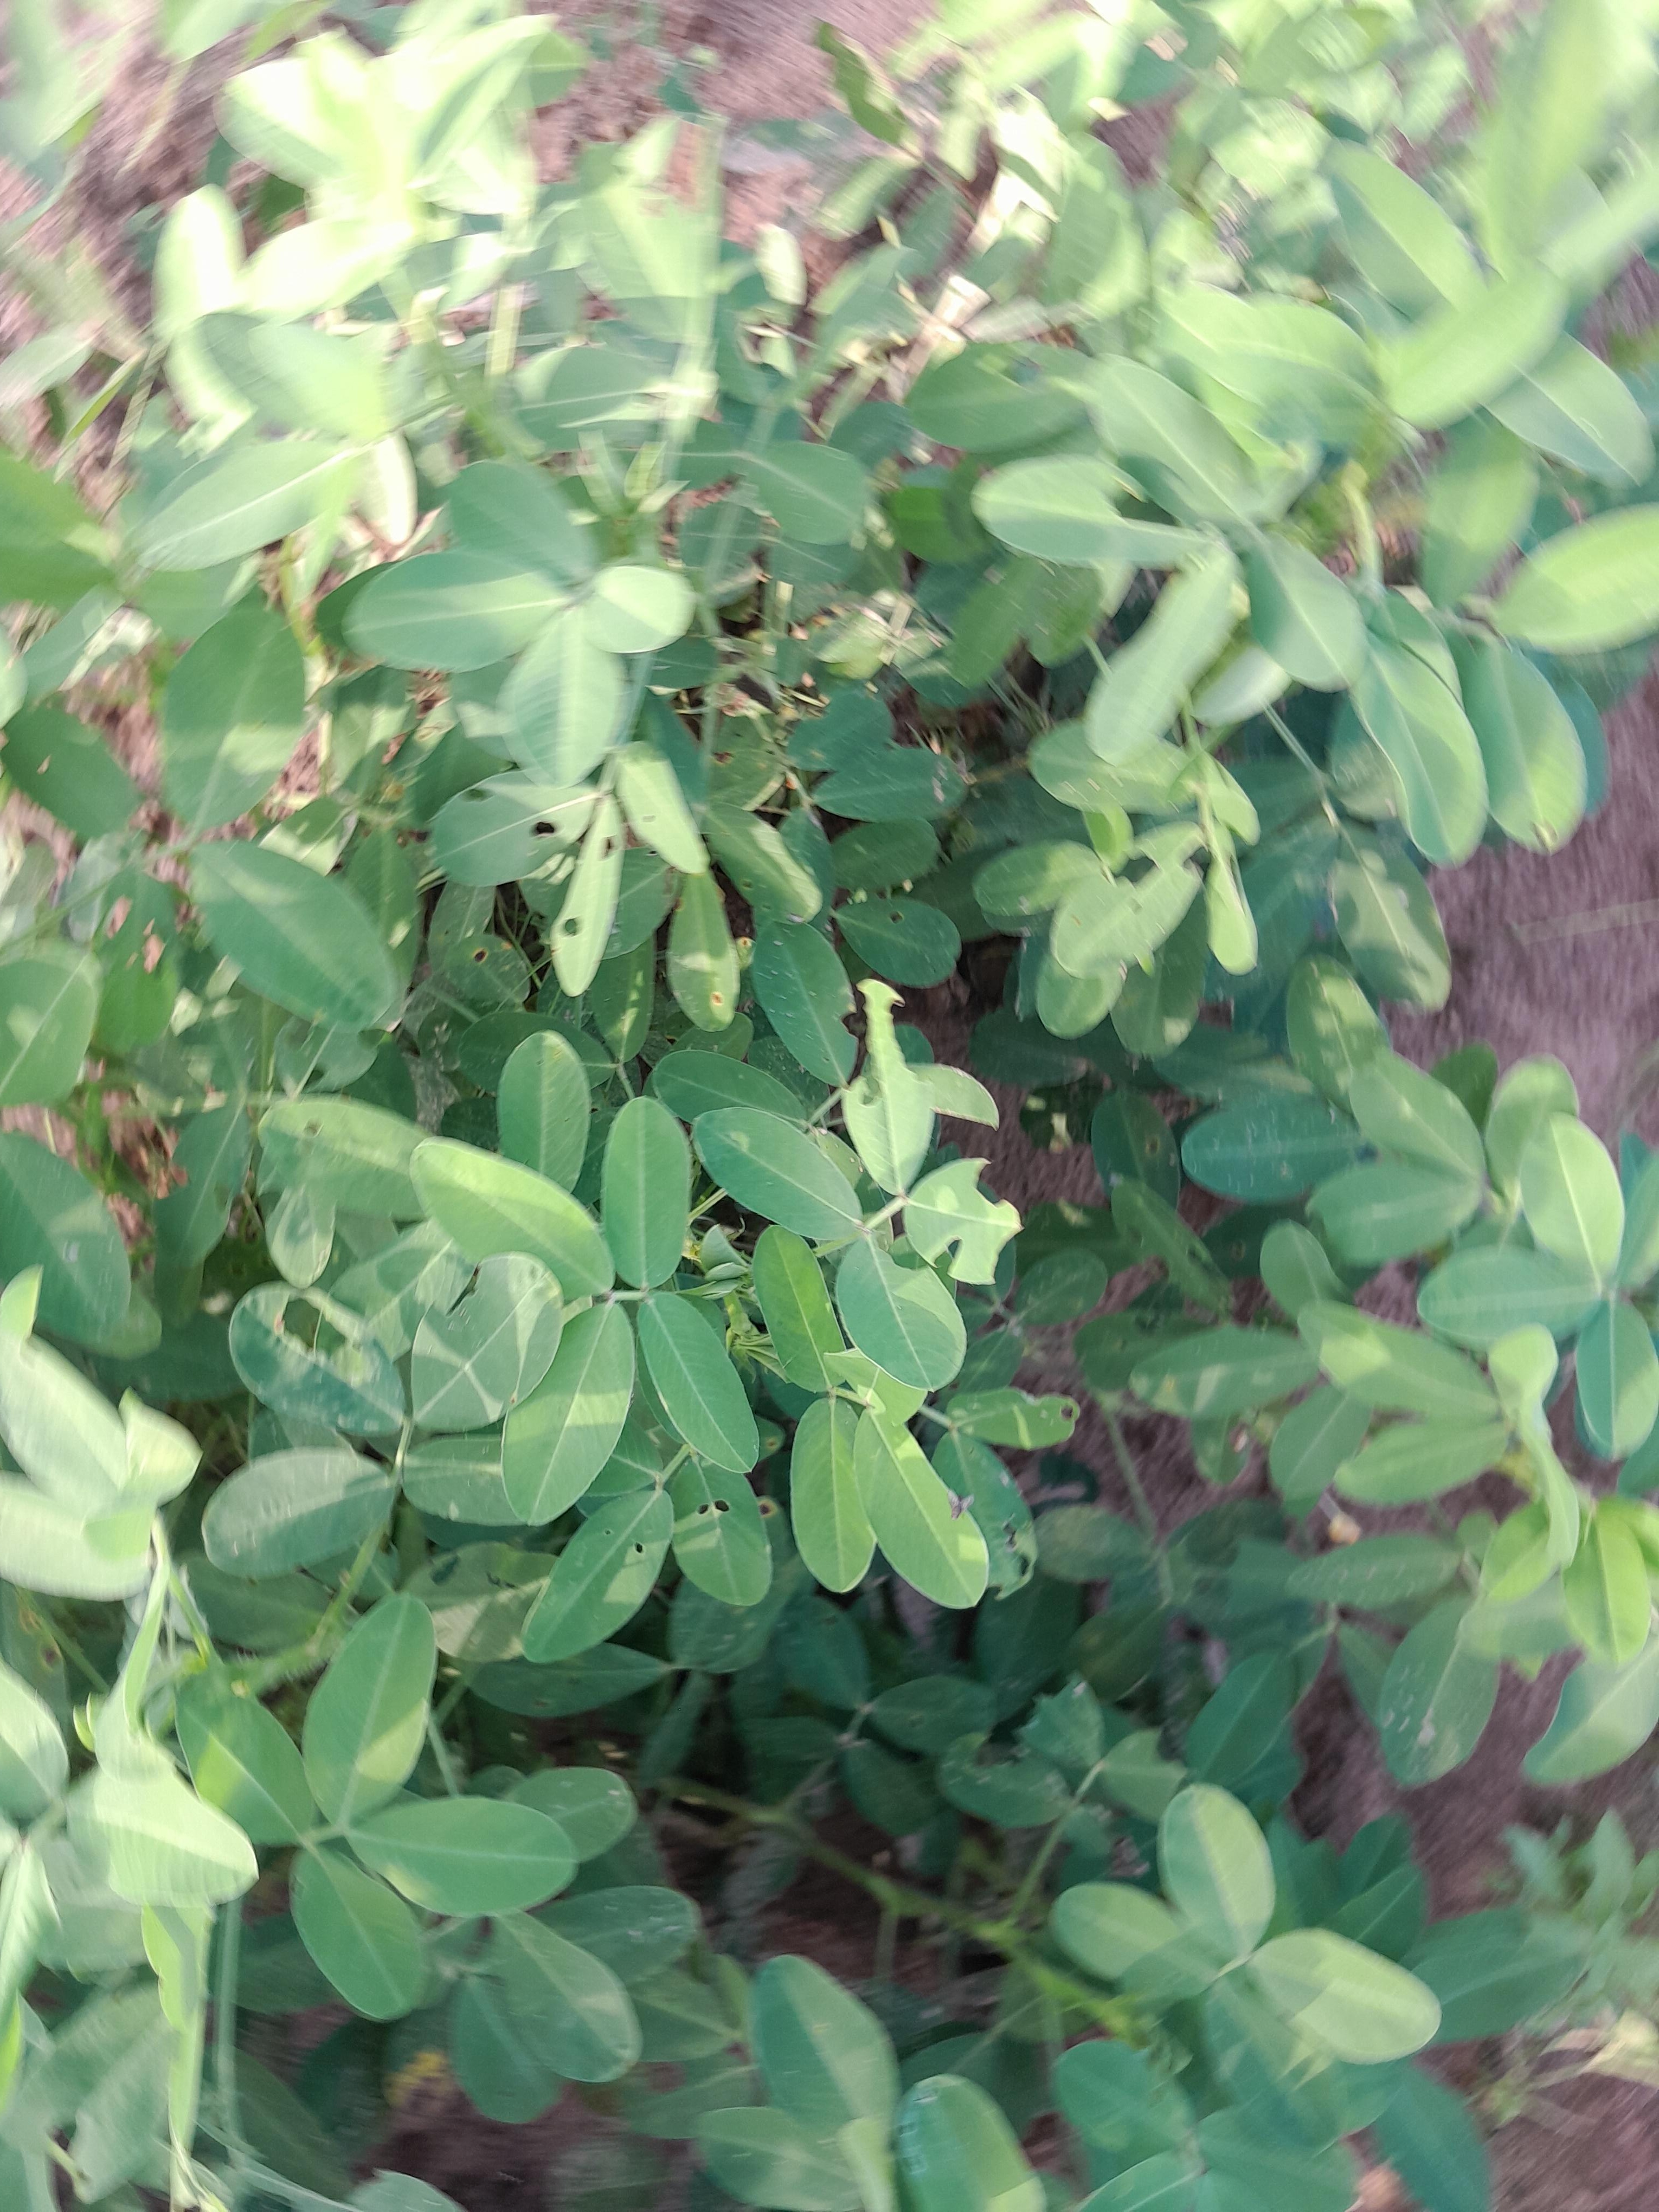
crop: groundnut
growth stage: flowering
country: Senegal
